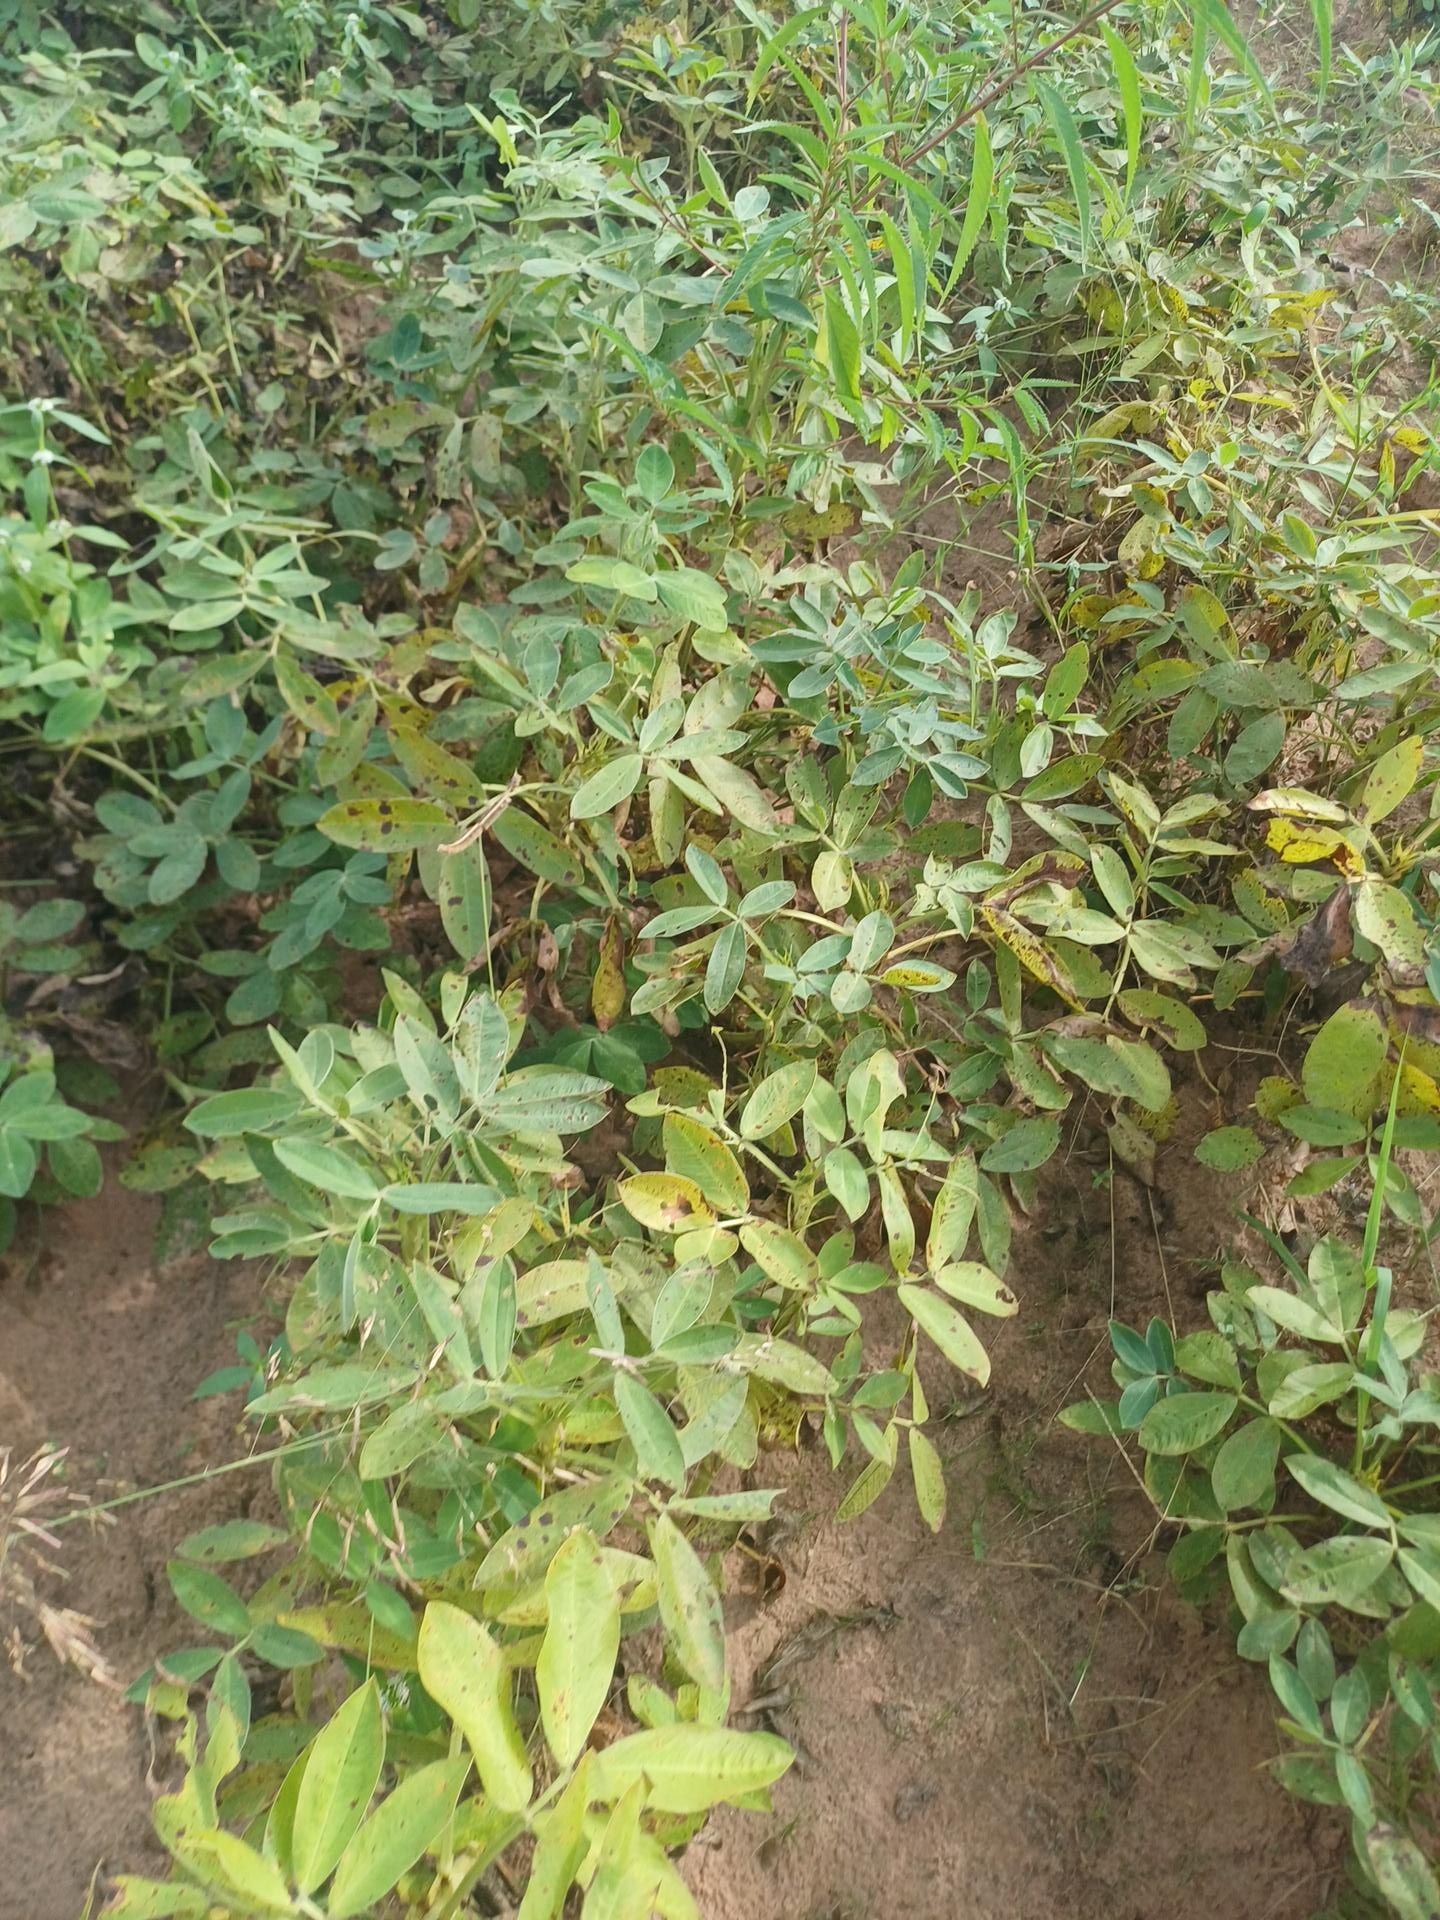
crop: groundnut
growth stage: flowering
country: Senegal
